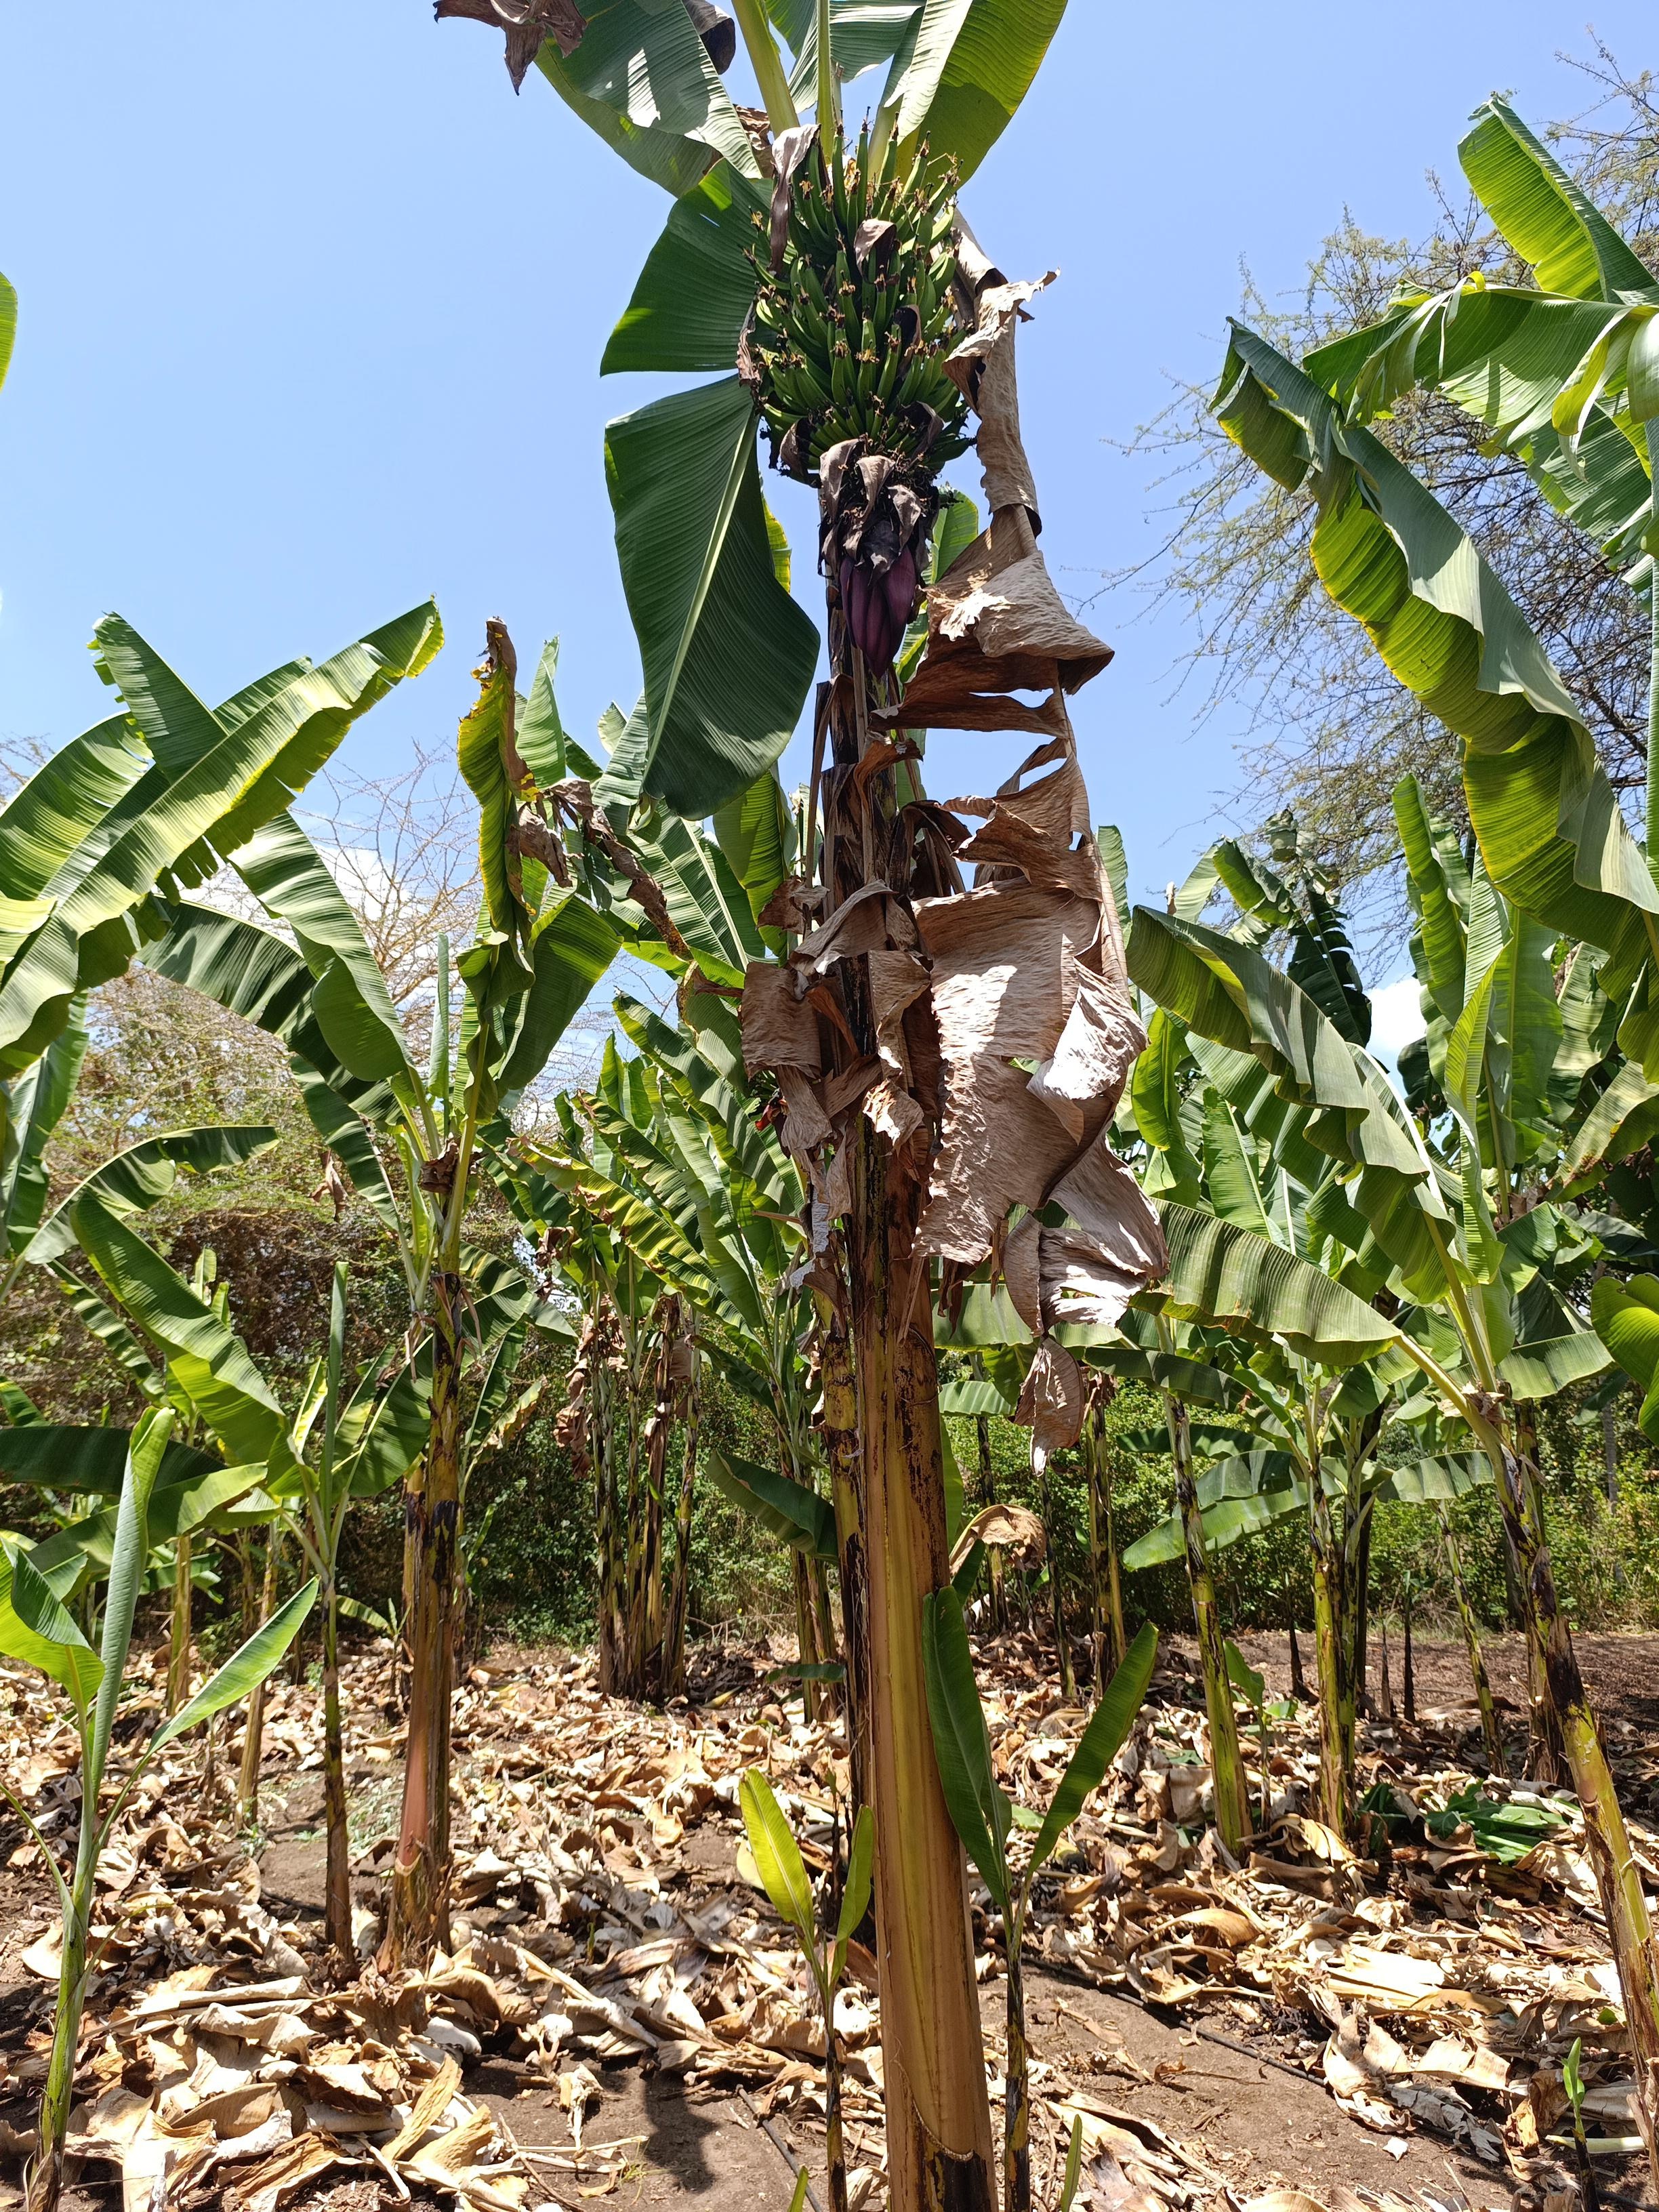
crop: banana
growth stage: development fruit
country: Tanzania
